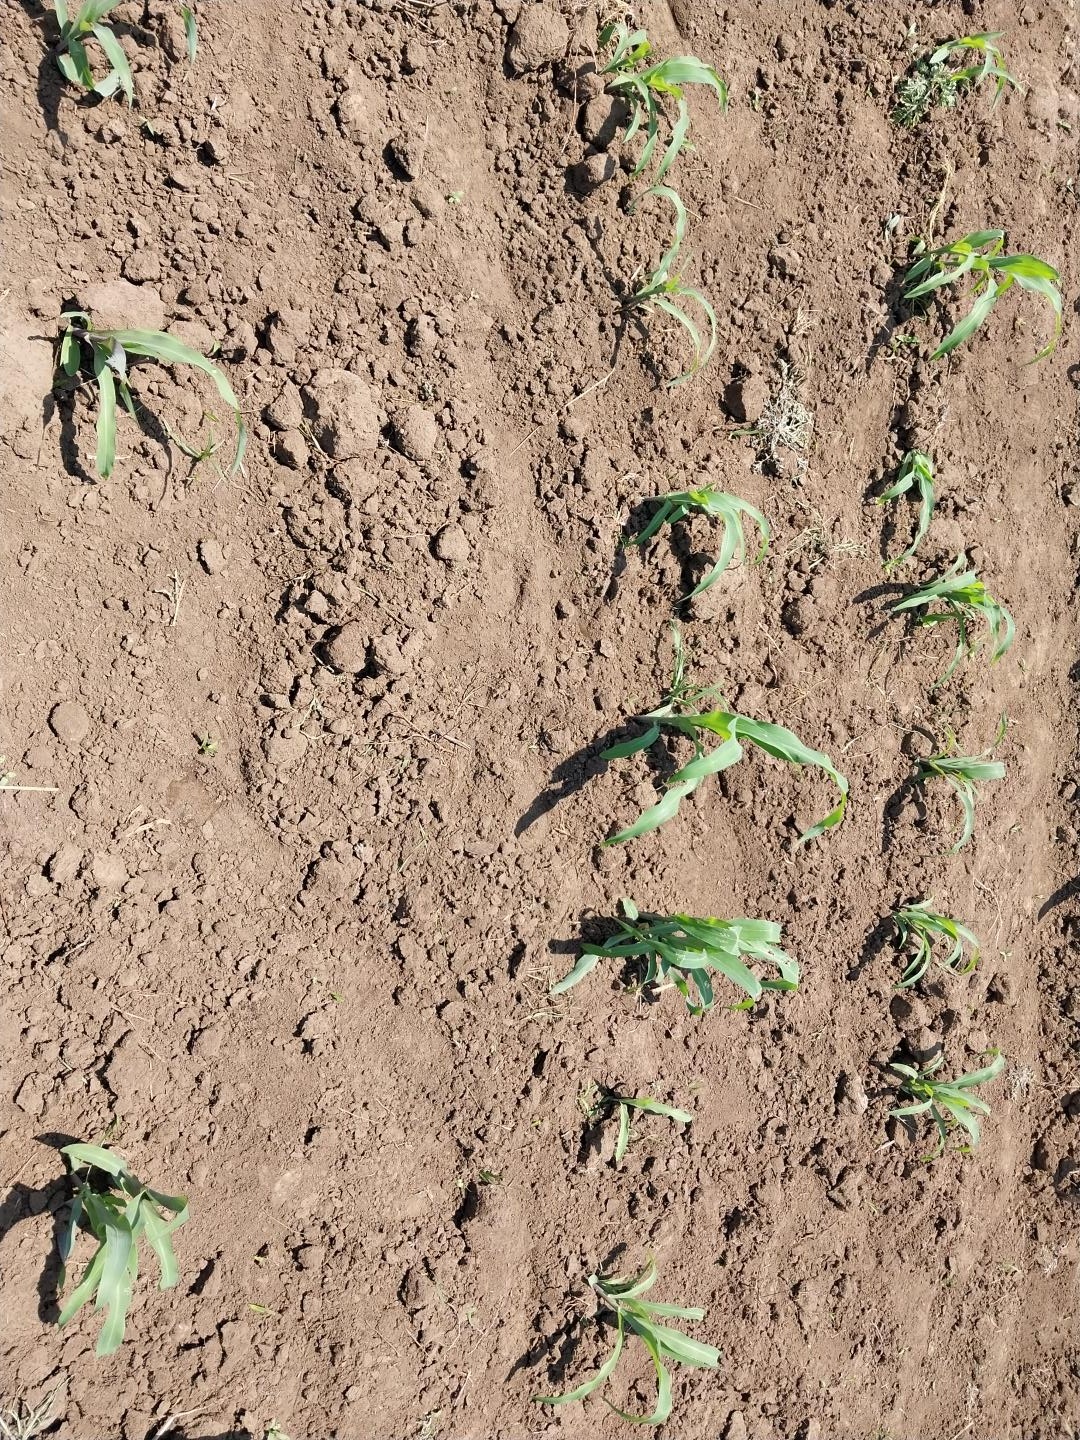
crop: maize
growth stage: vegetative
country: Tanzania
